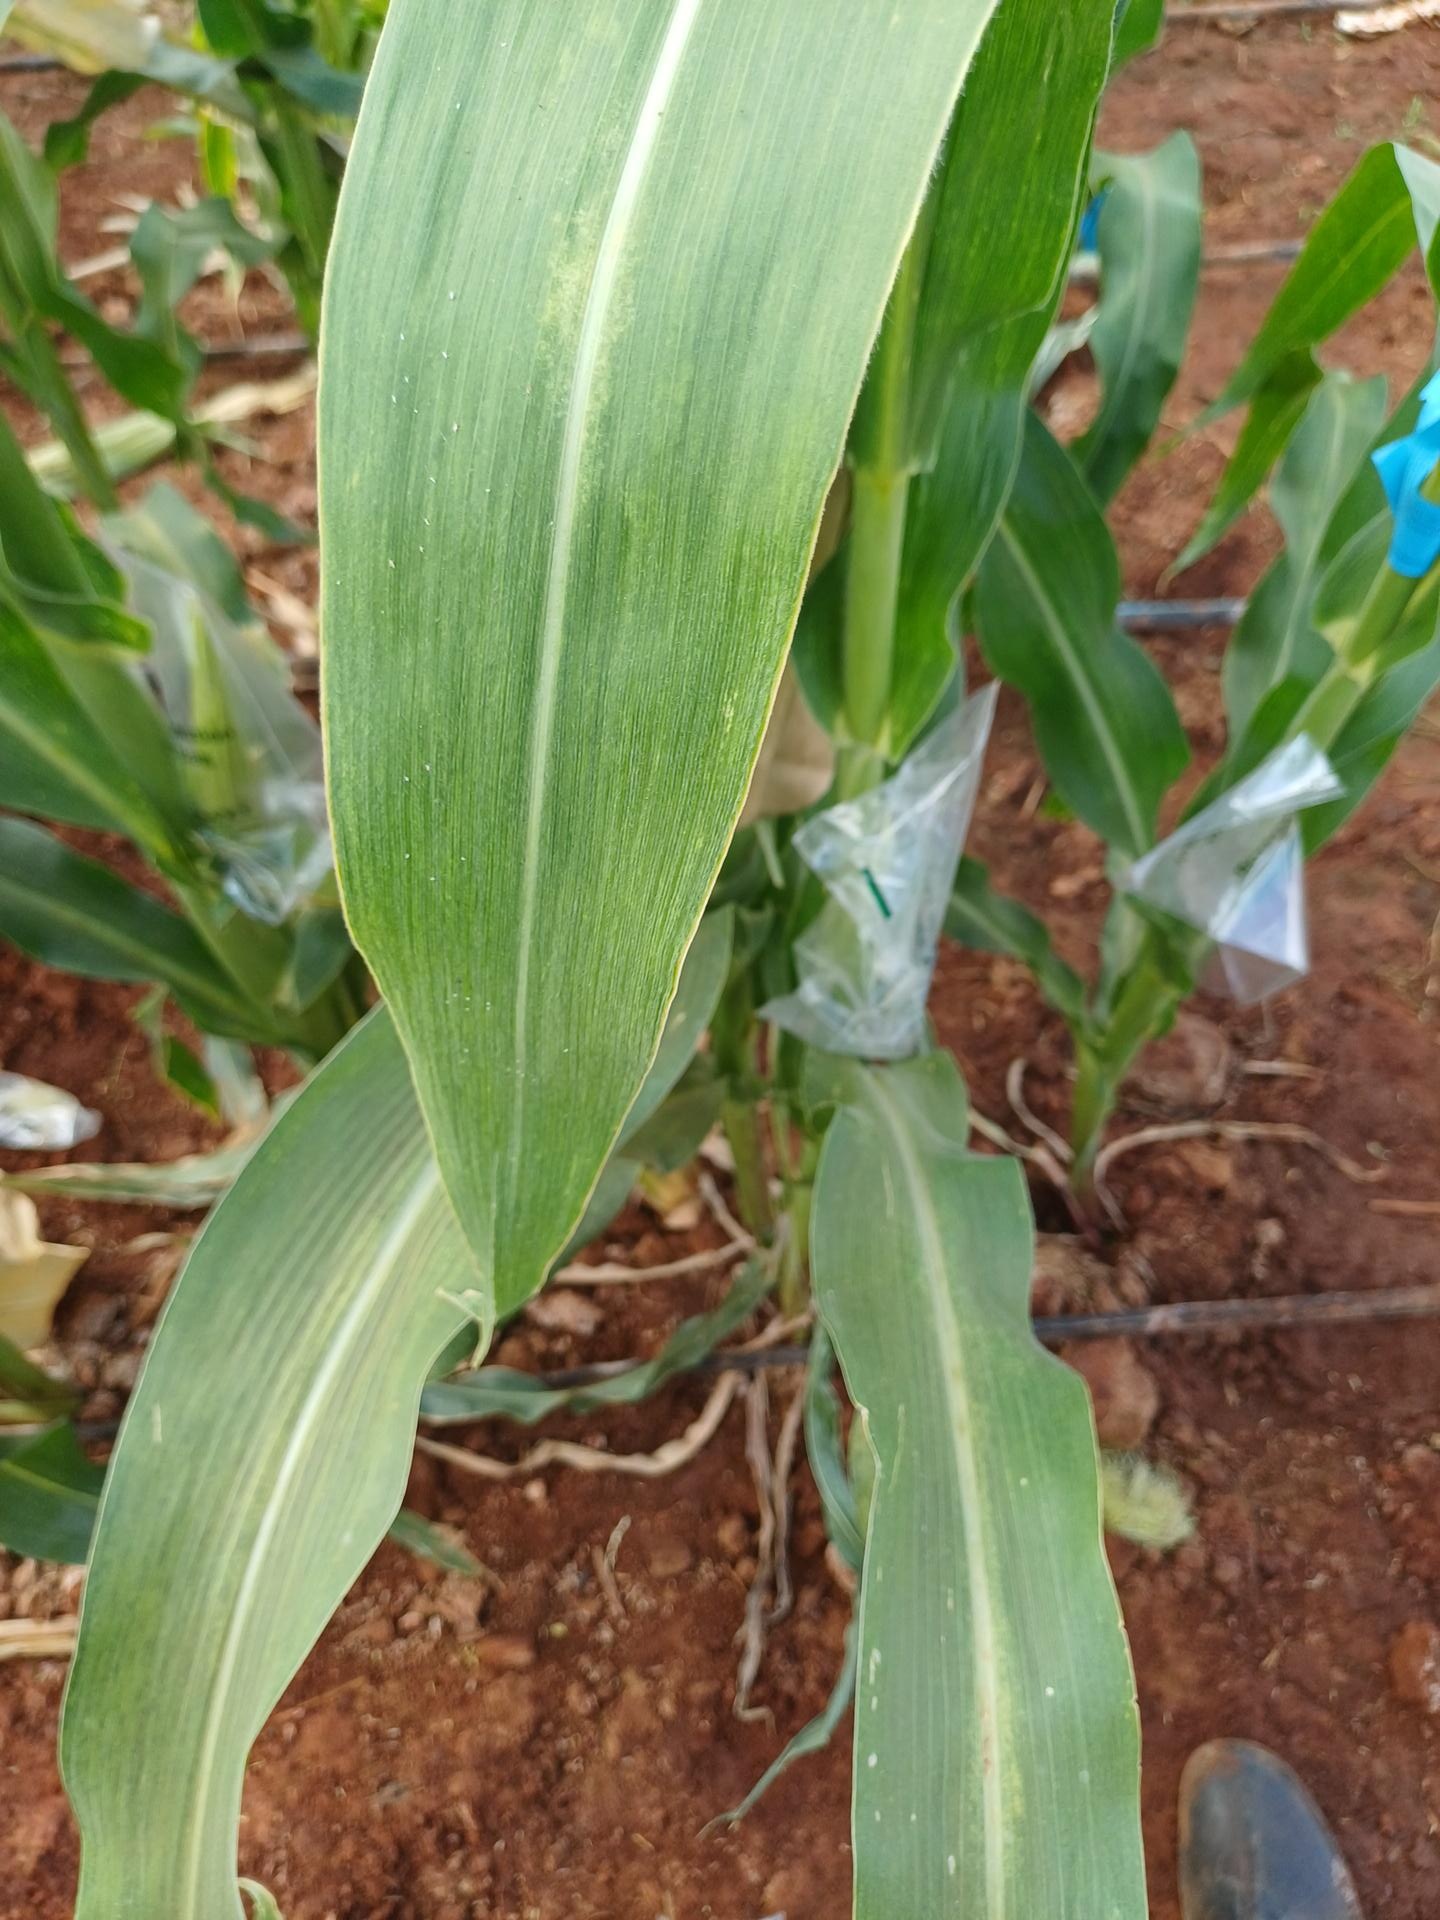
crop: maize
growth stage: flowering
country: Kenya
